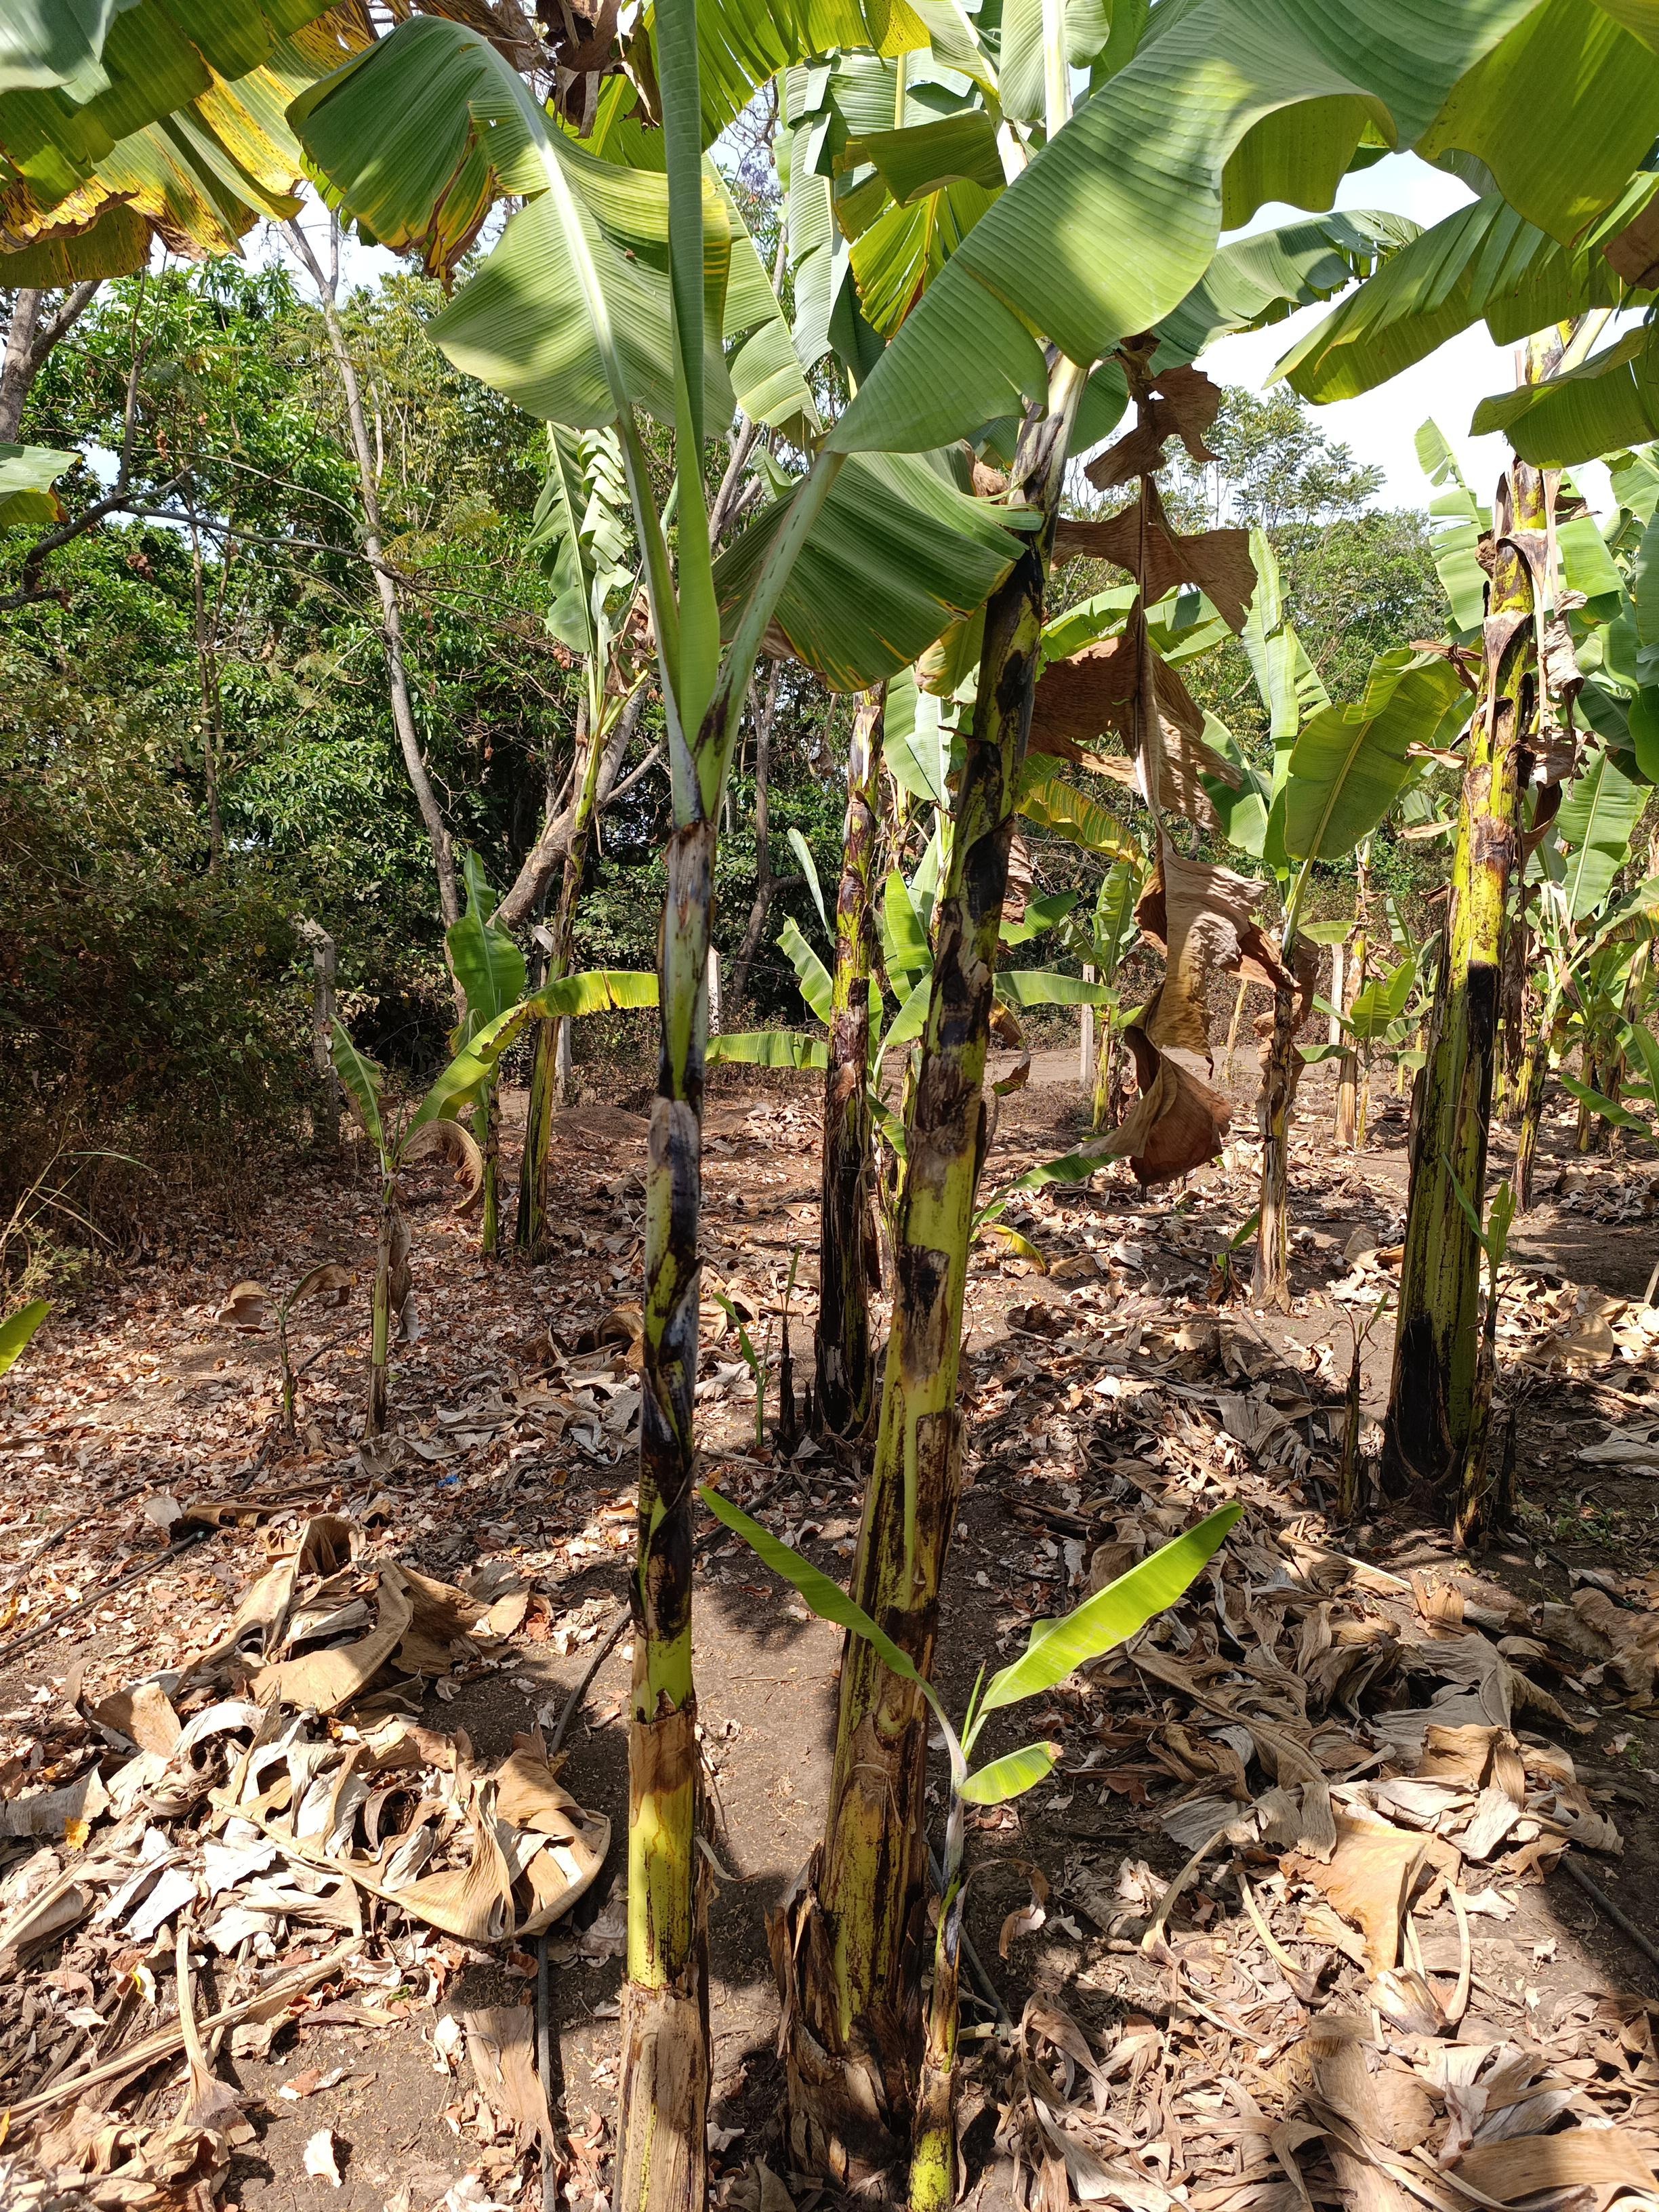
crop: banana
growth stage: vegetative
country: Tanzania
